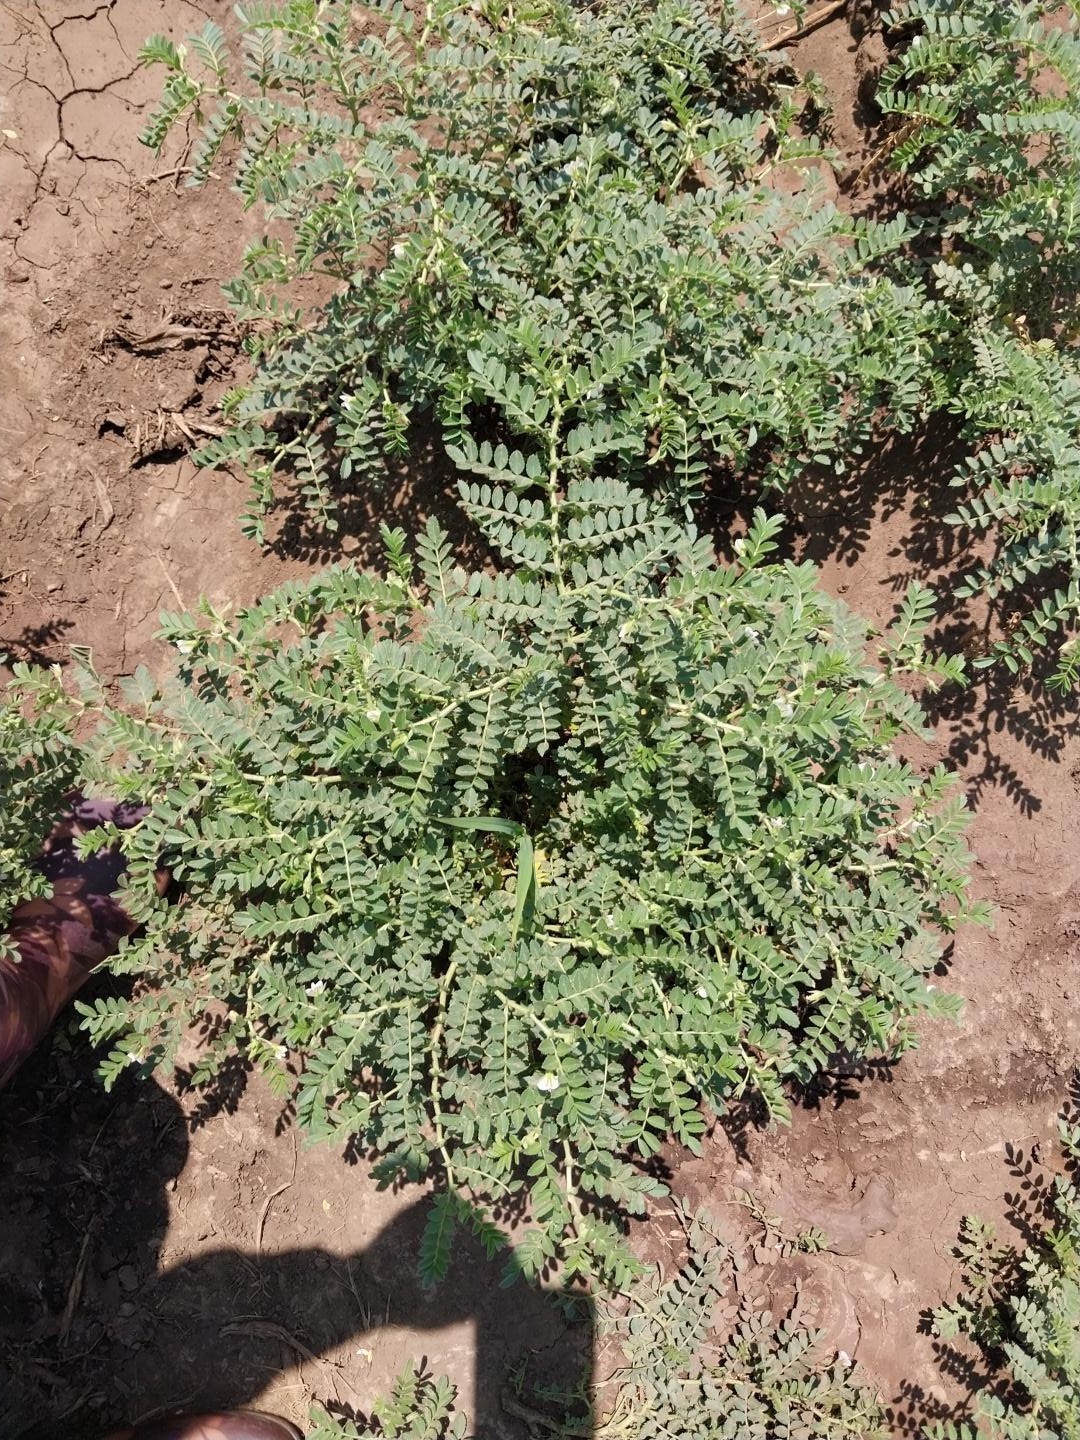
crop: chickpea
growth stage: development pod
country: Tanzania
